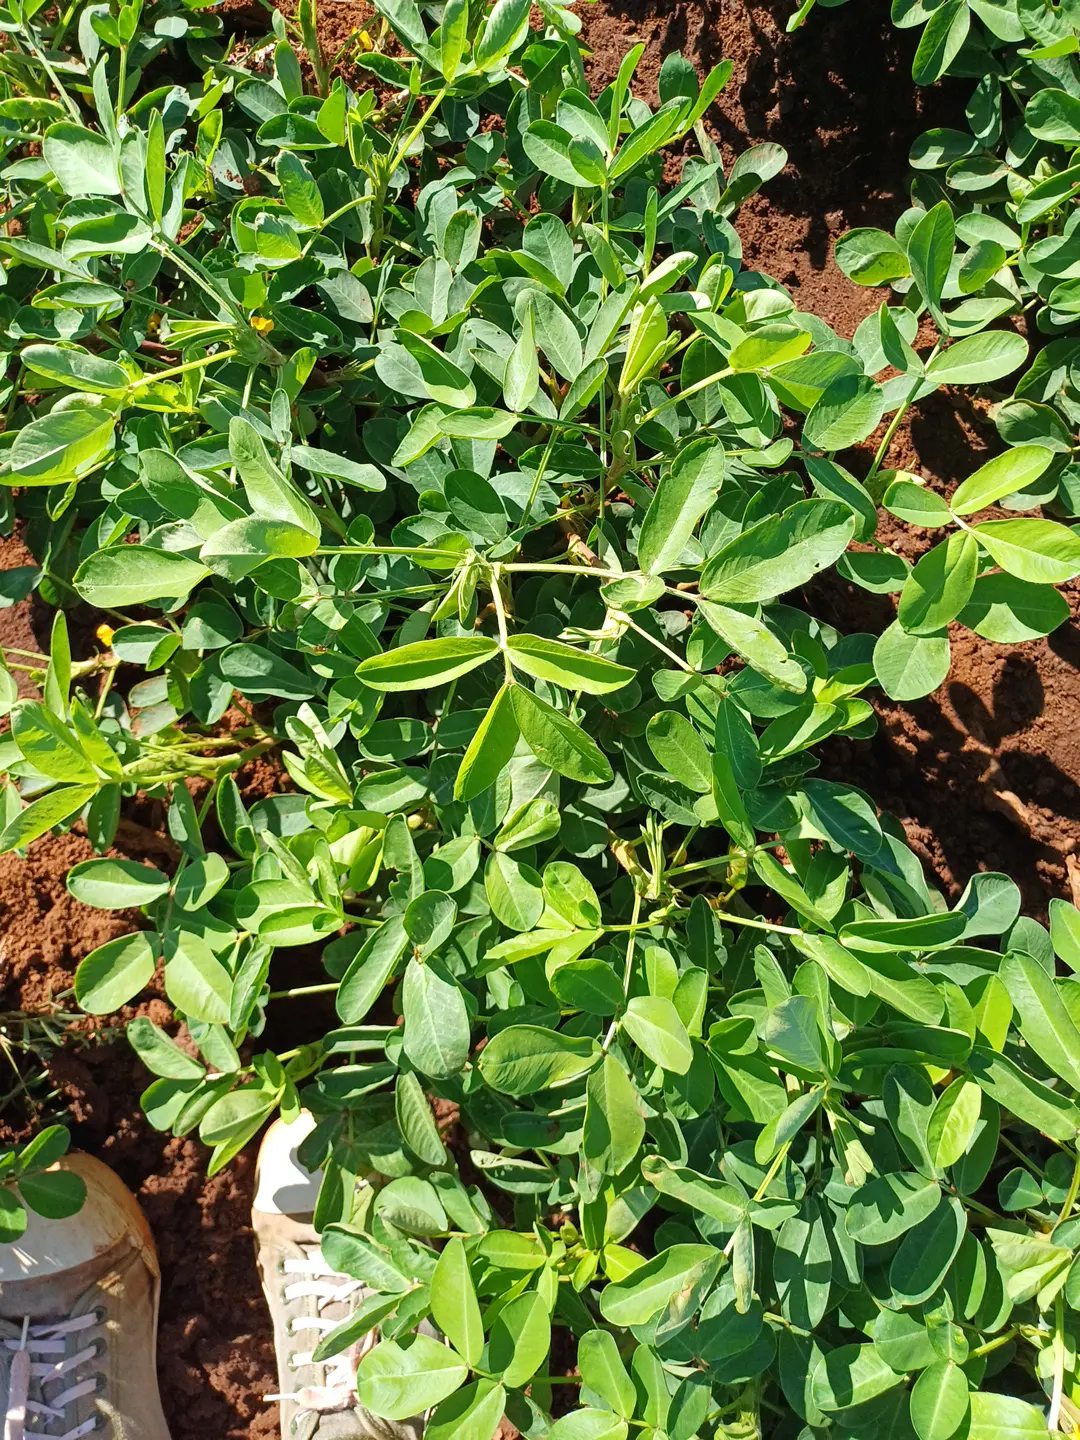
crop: groundnut
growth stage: flowering
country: Kenya
